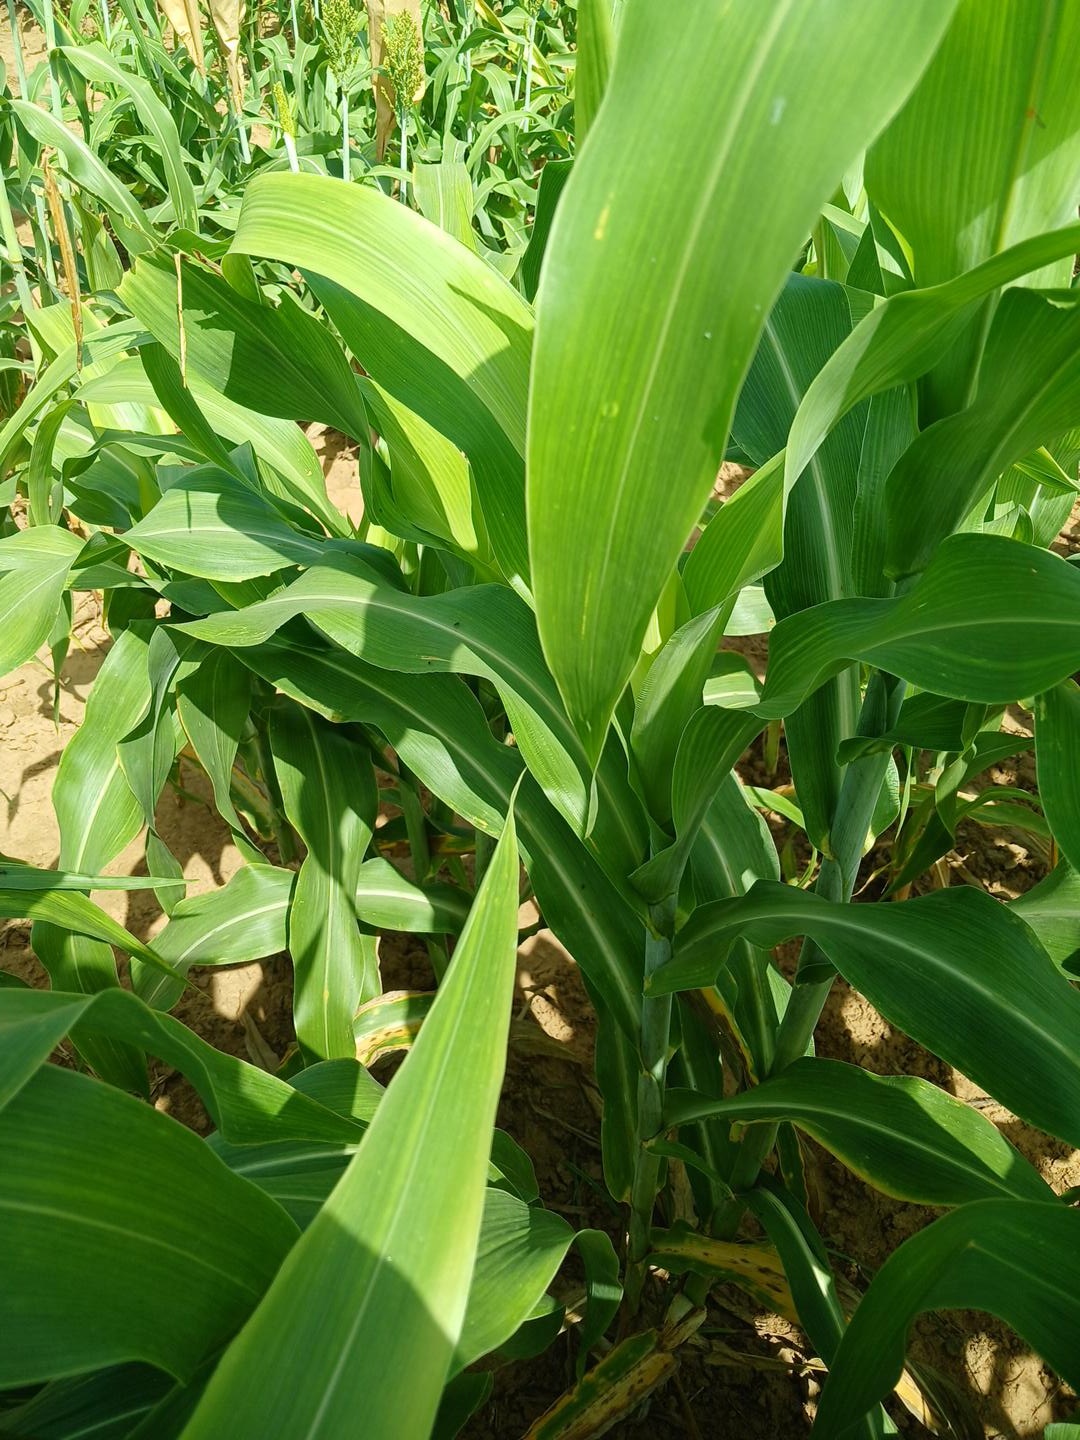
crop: sorghum
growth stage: vegetative
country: Senegal
